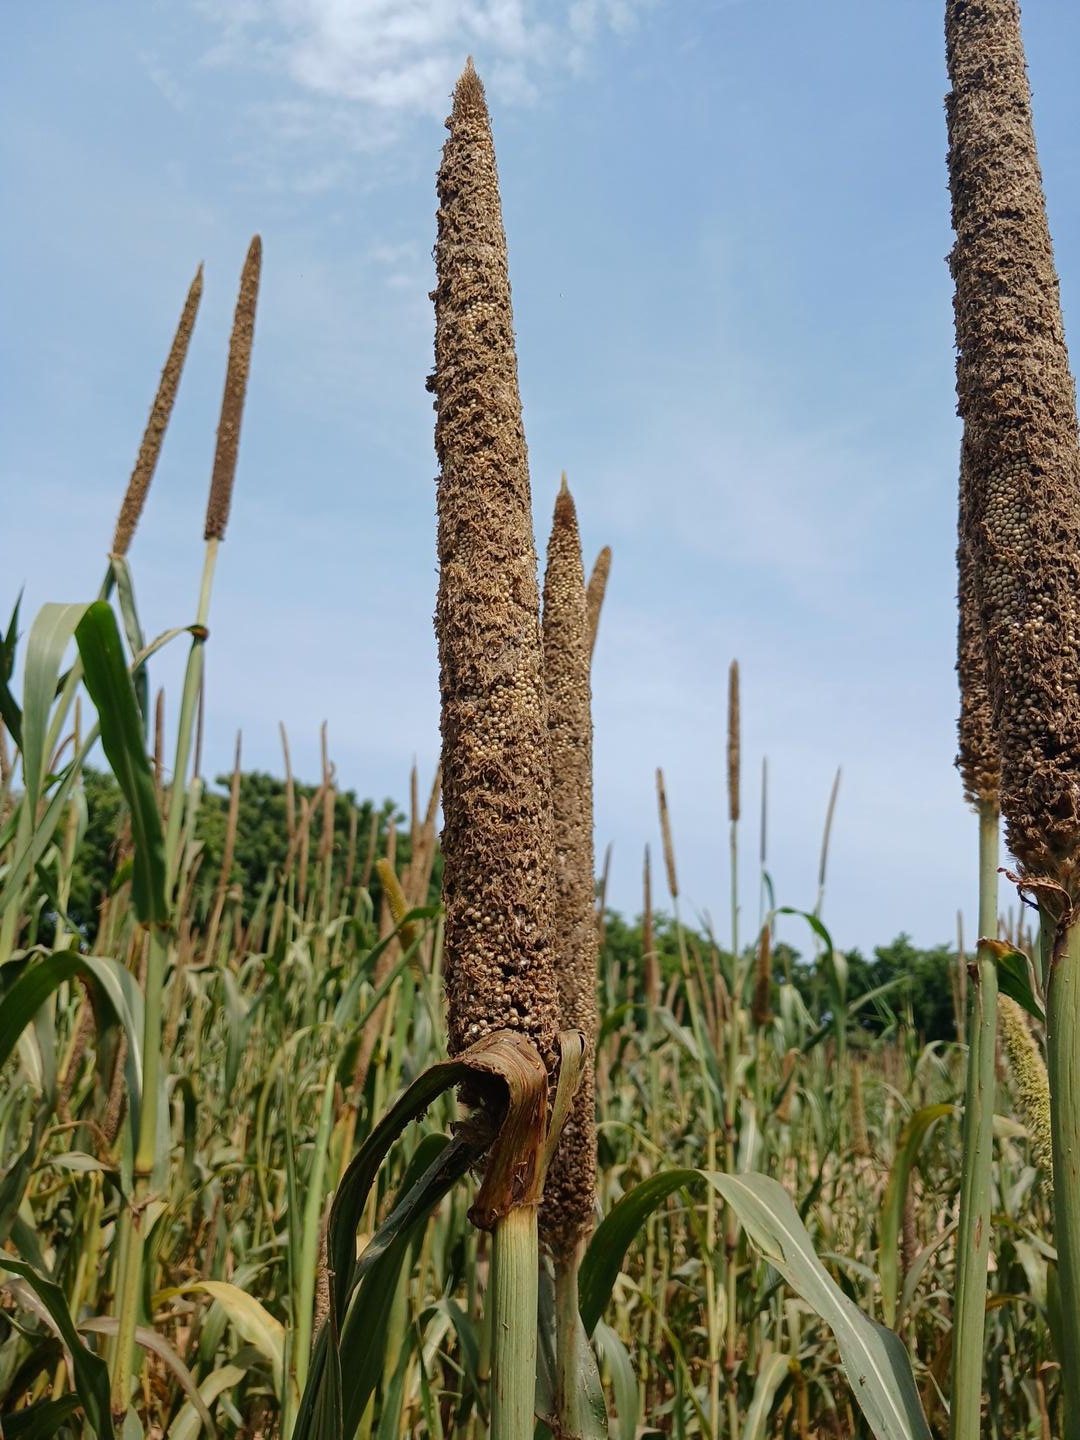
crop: pearl millet
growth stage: maturity
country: Senegal
